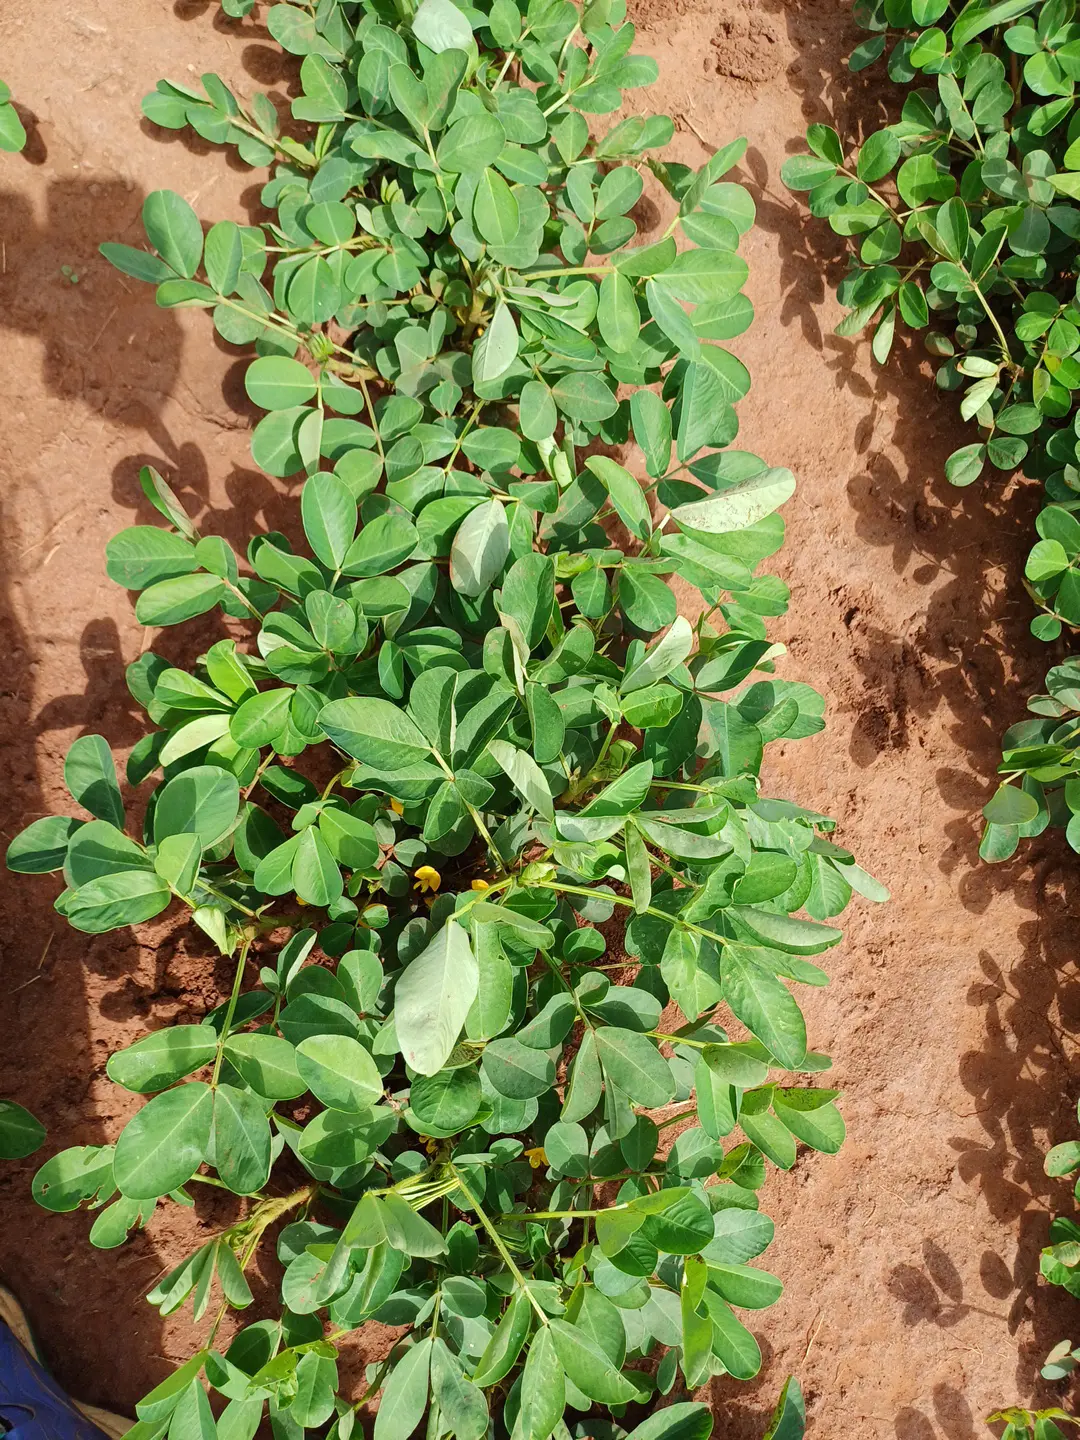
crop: groundnut
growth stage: flowering
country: Kenya
